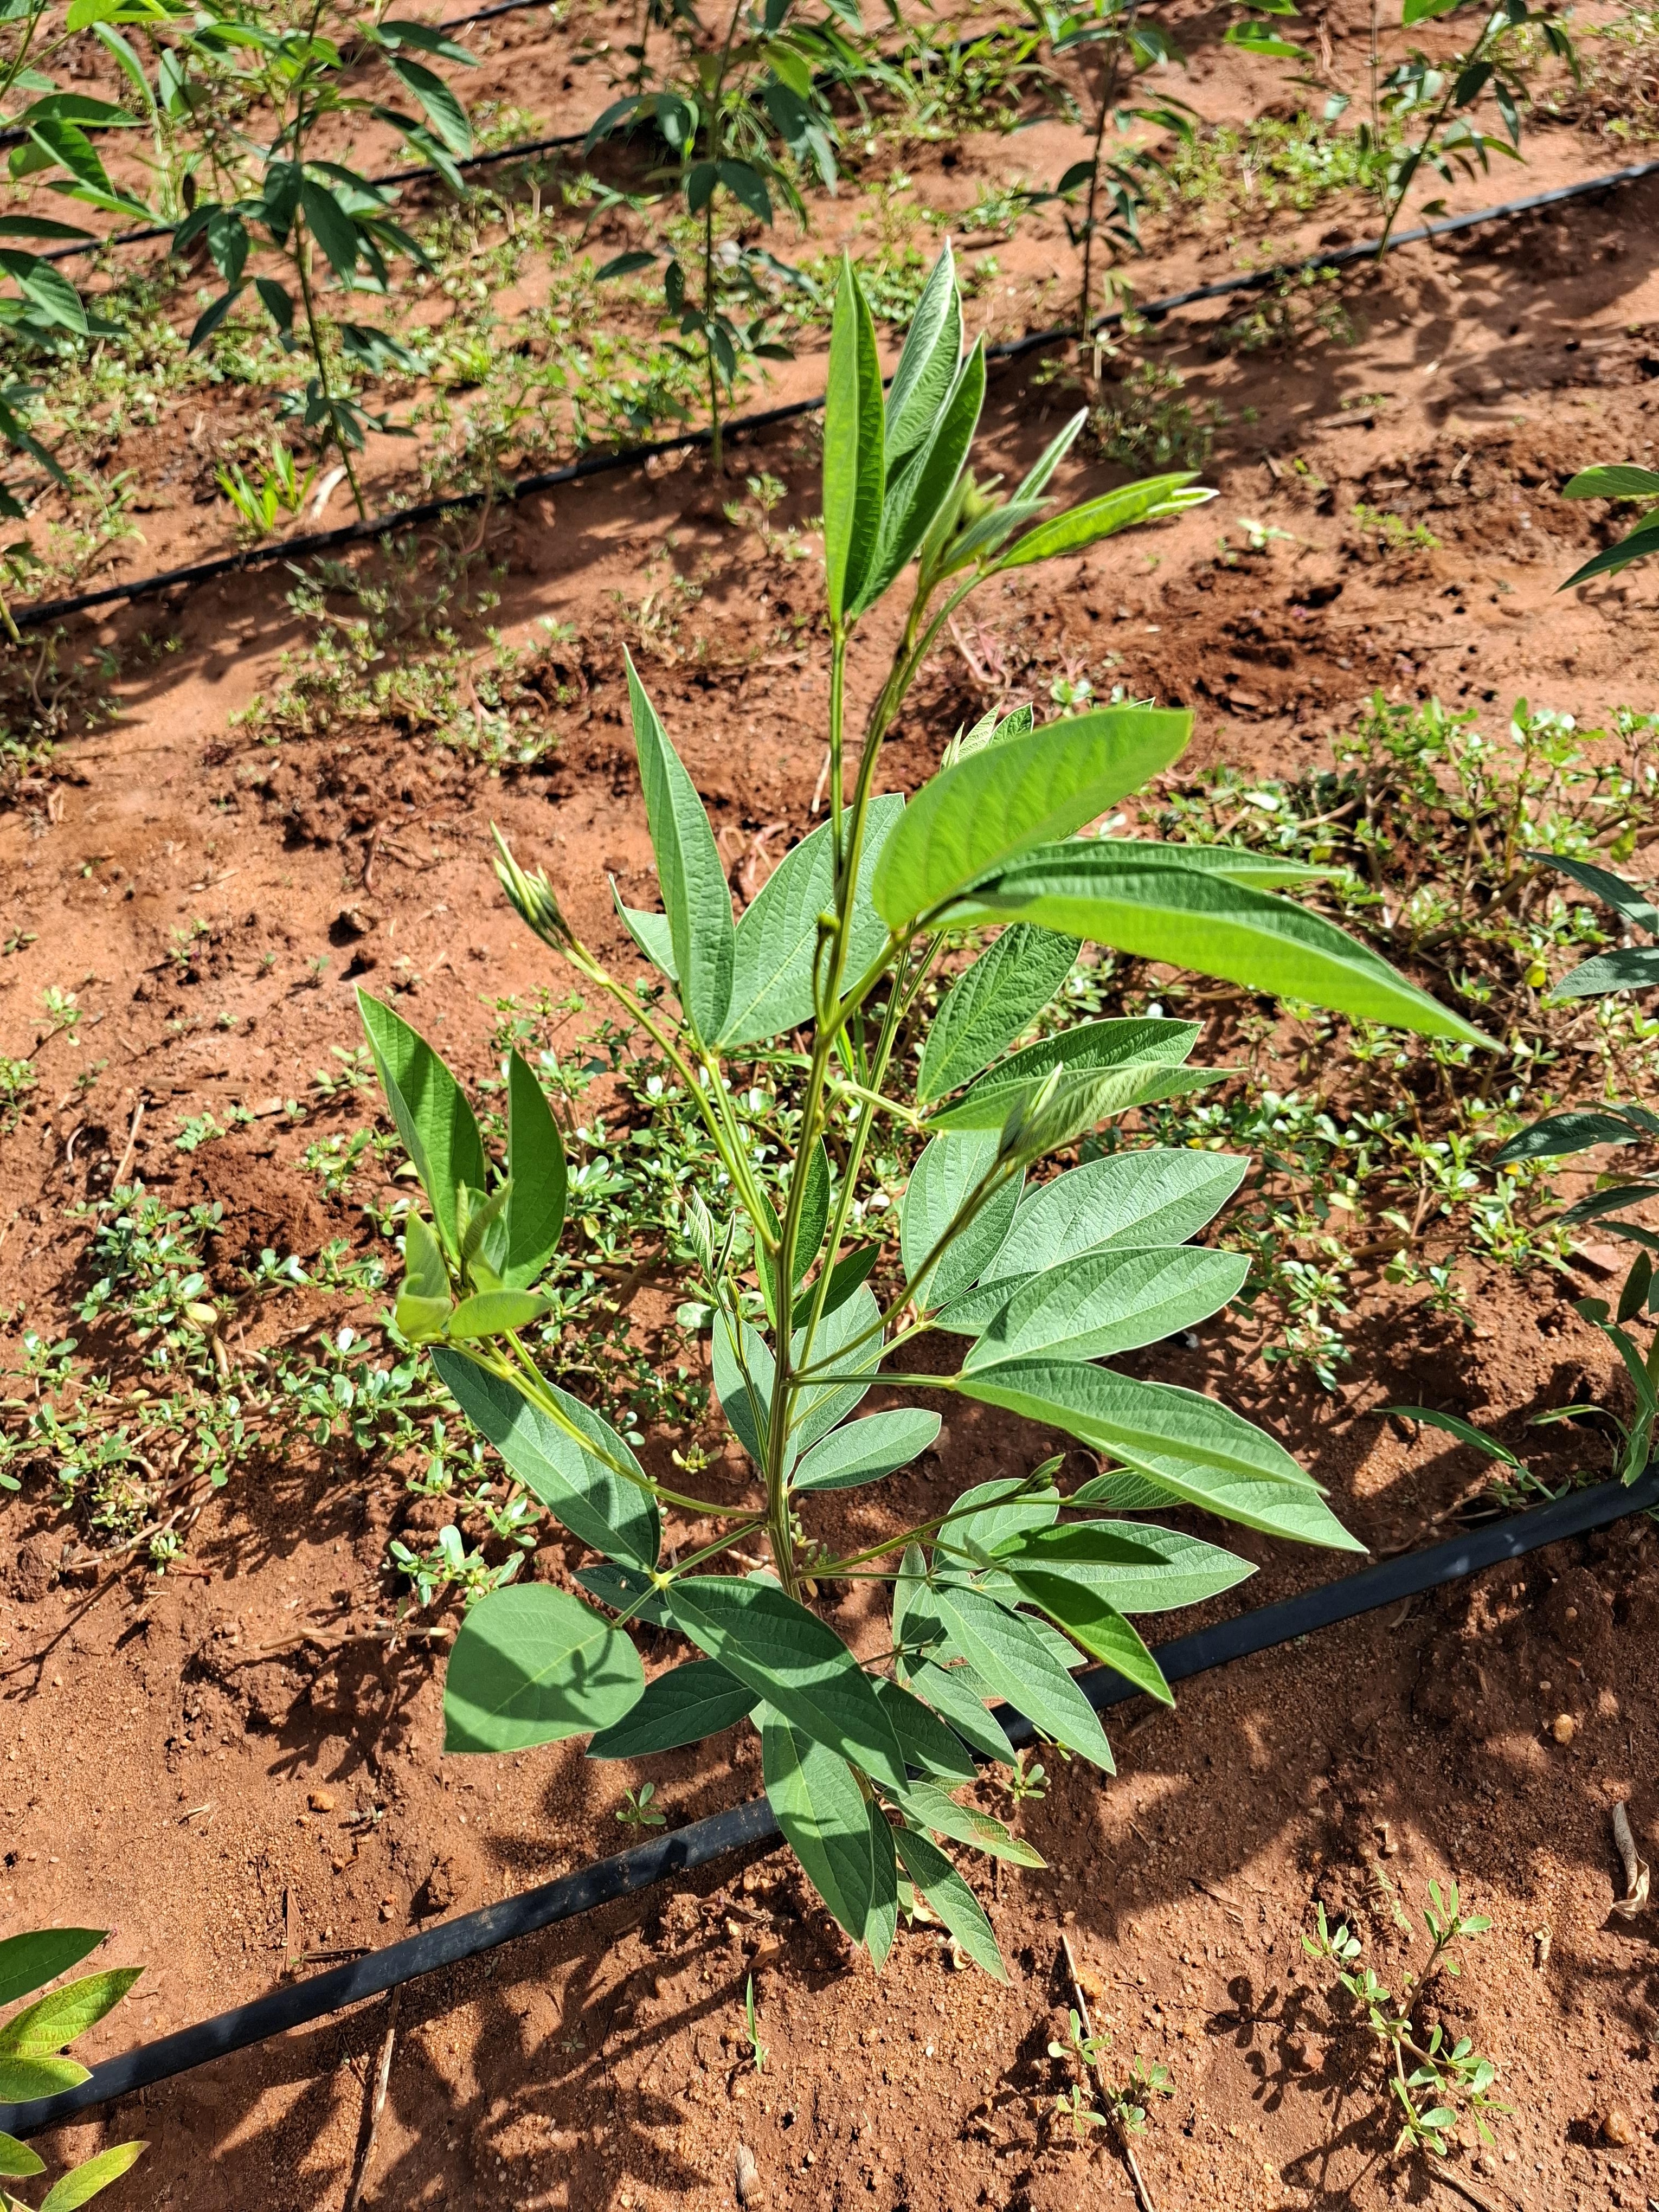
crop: pigeonpea
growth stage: flowering
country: Kenya
